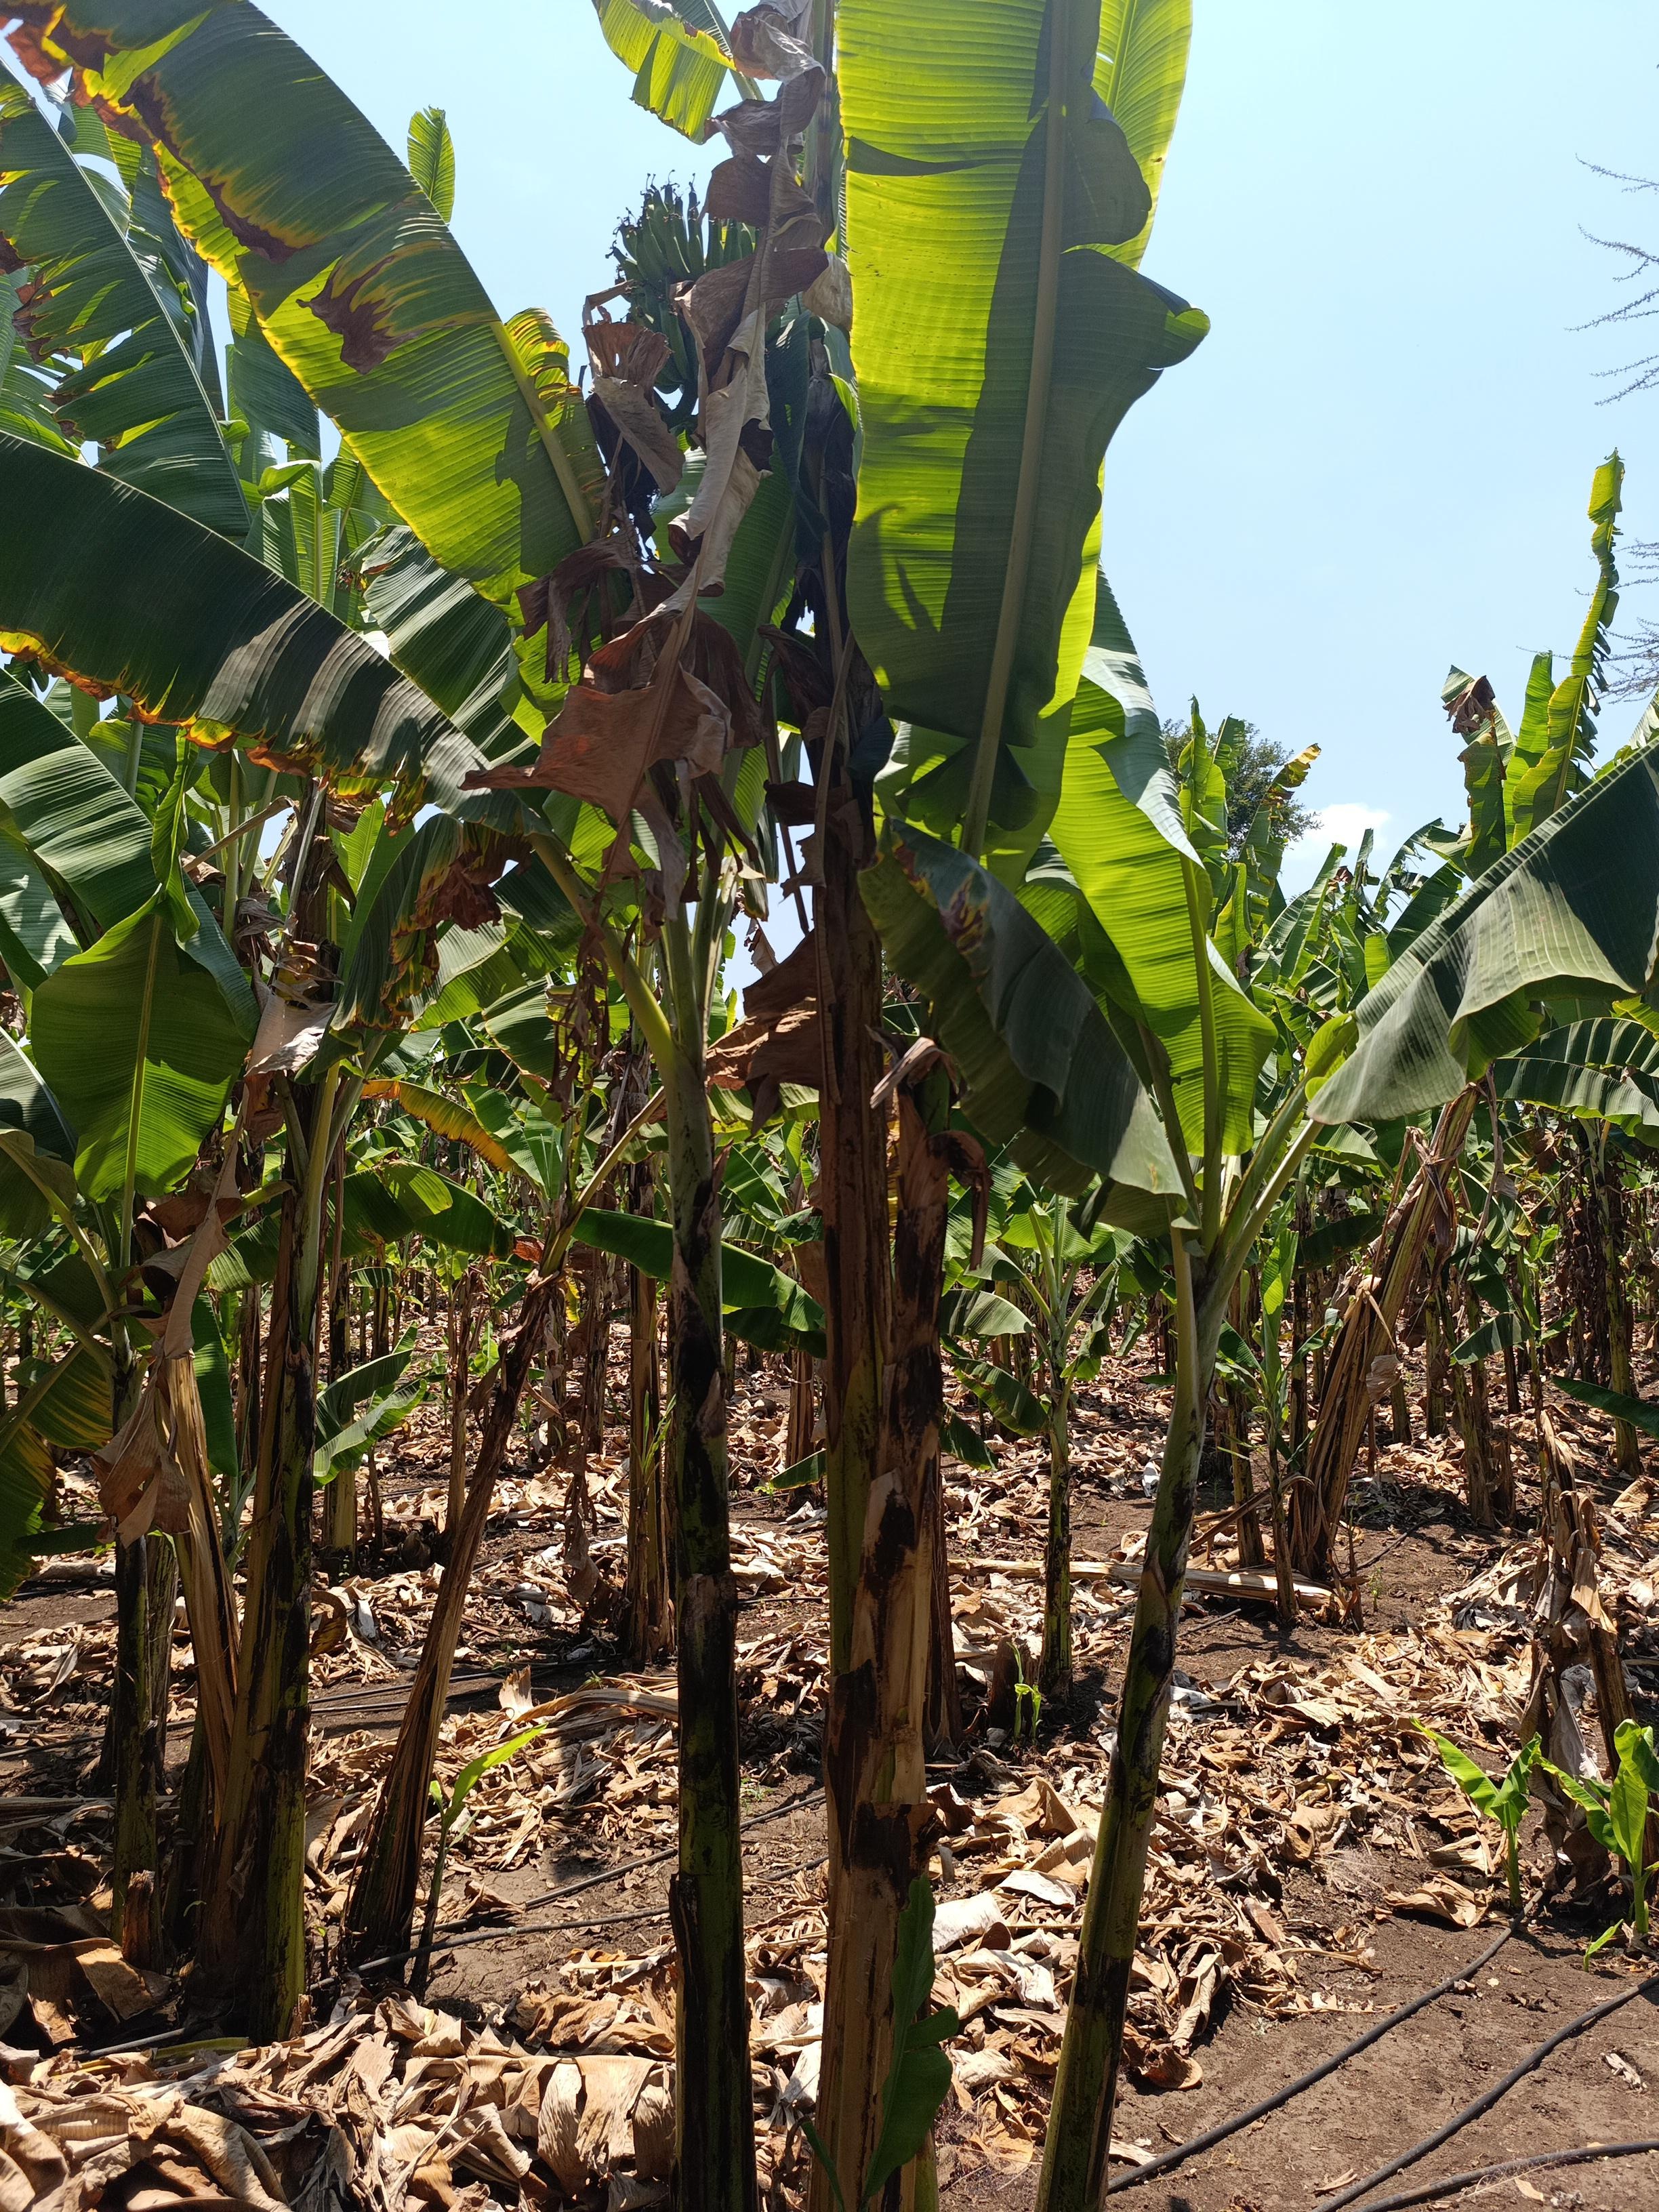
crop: banana
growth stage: development fruit
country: Tanzania
